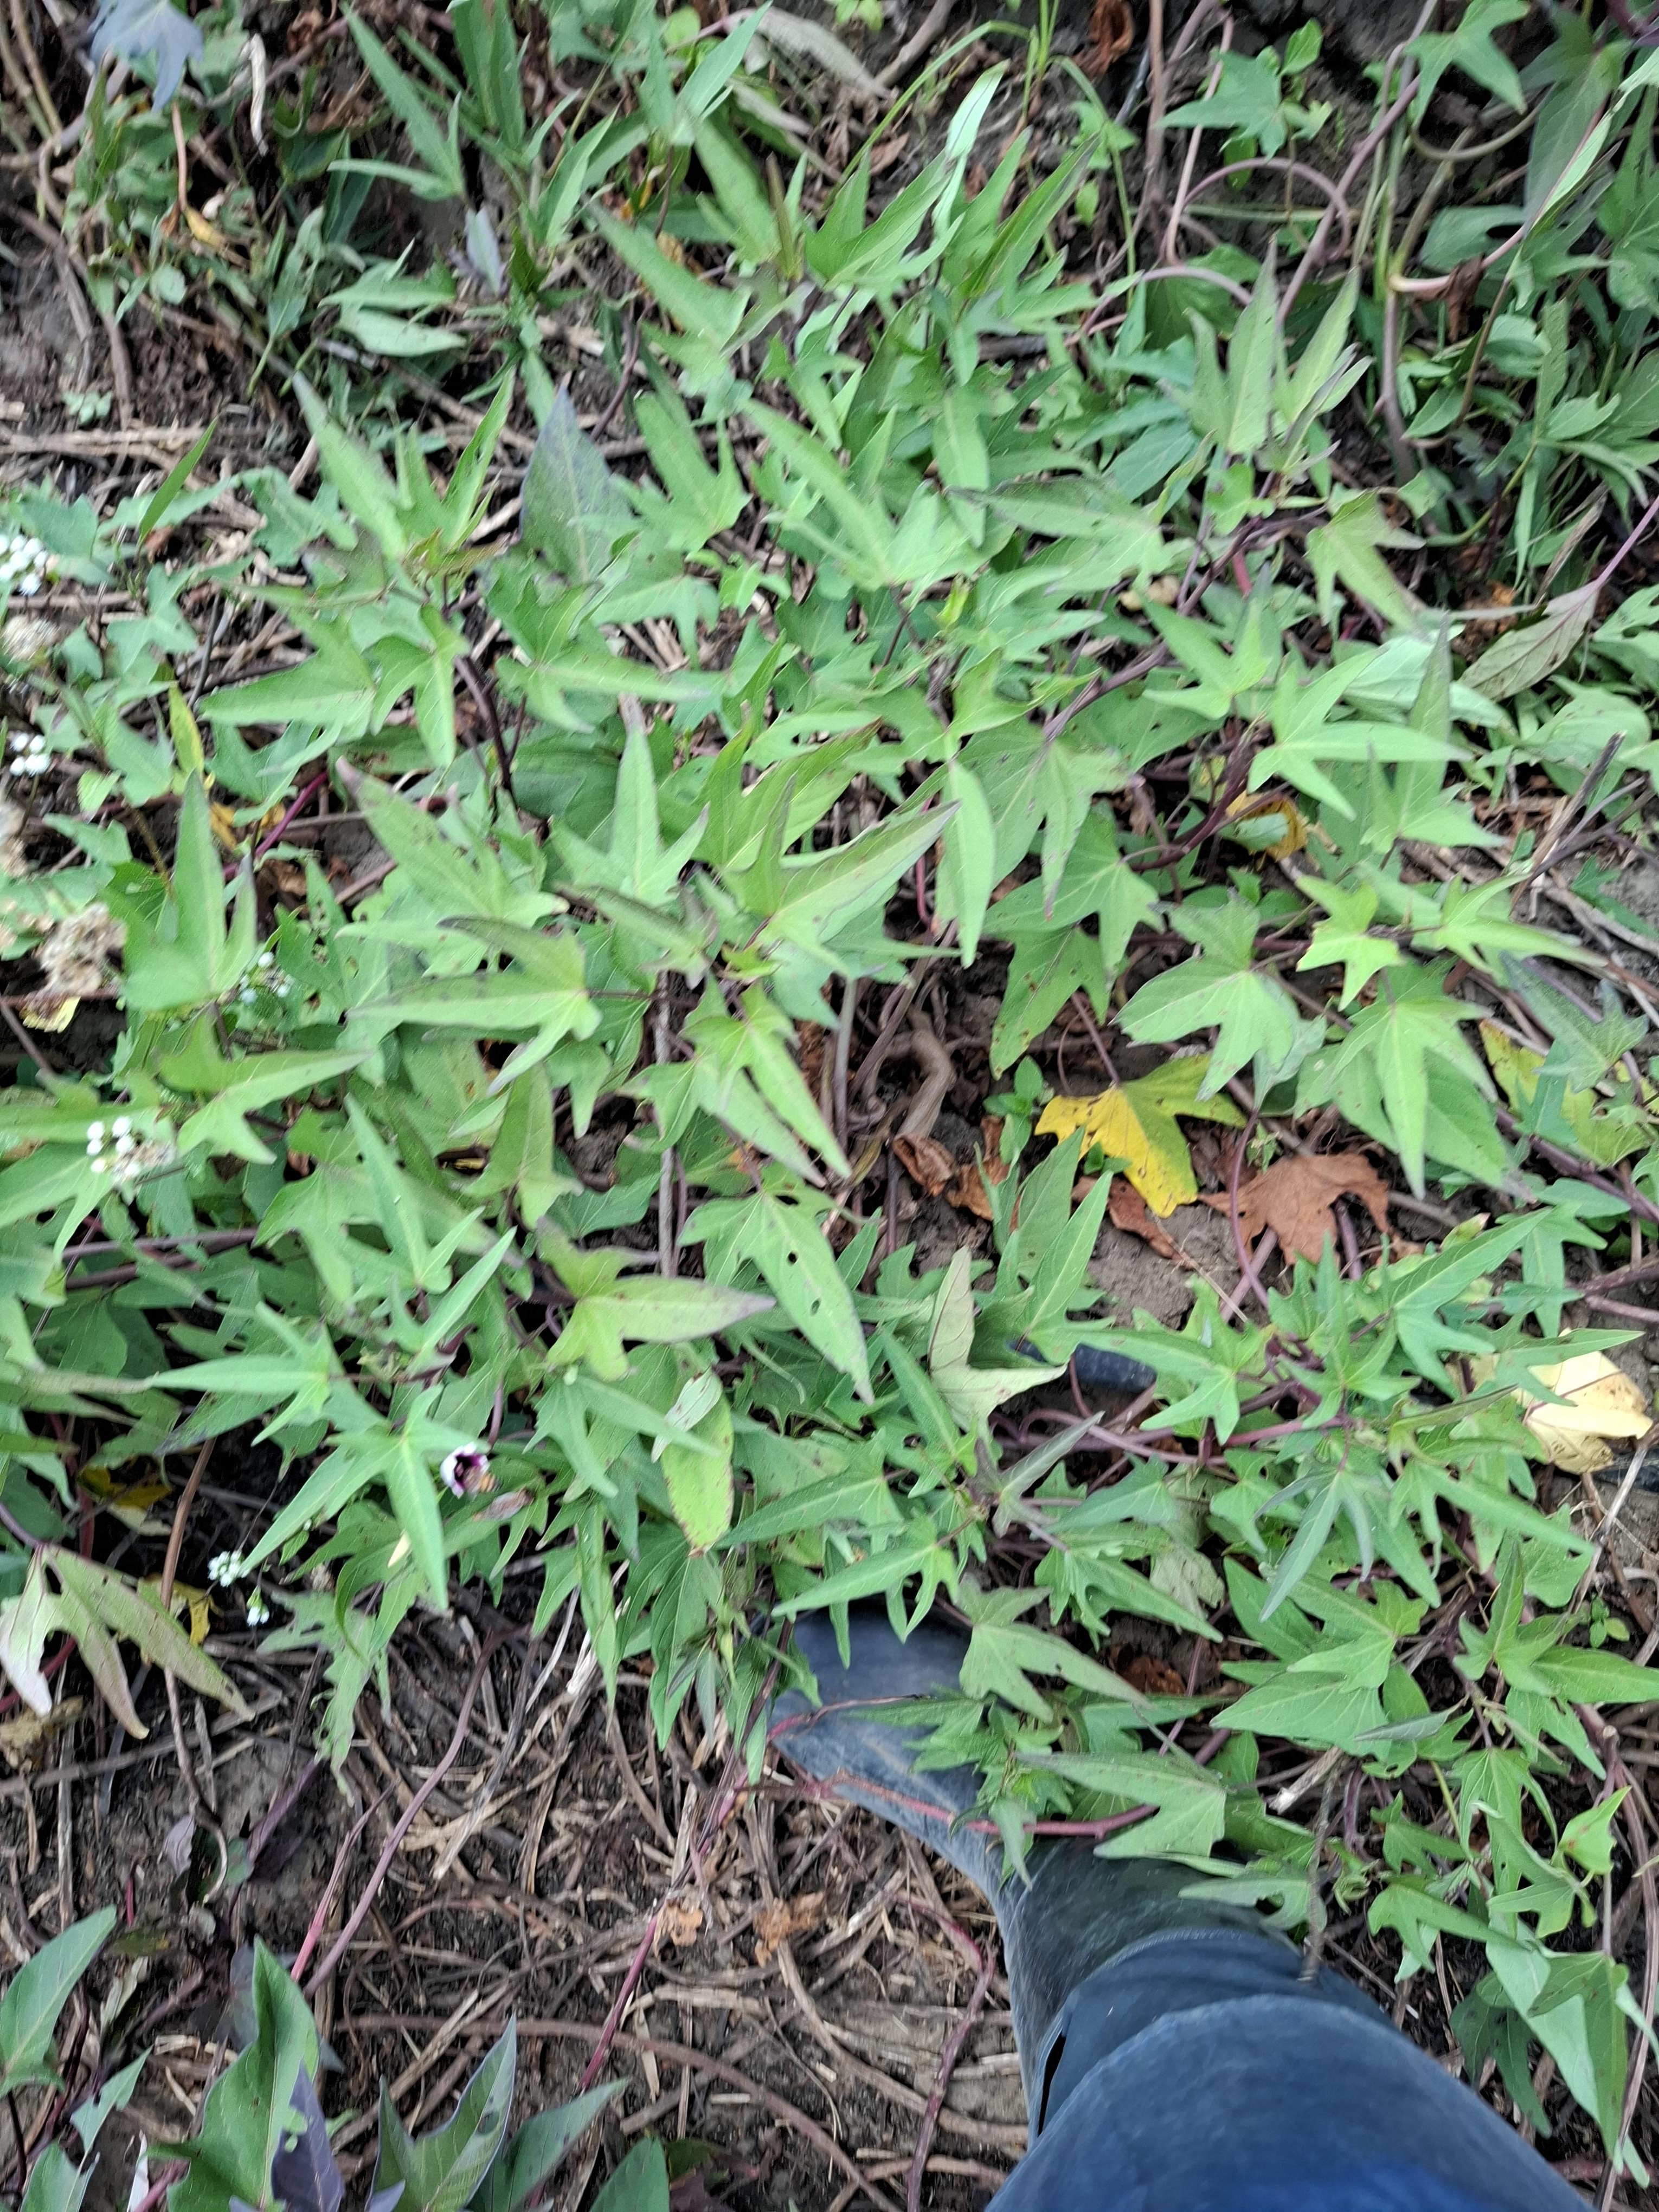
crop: sweet potato
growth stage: flowering
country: Tanzania
